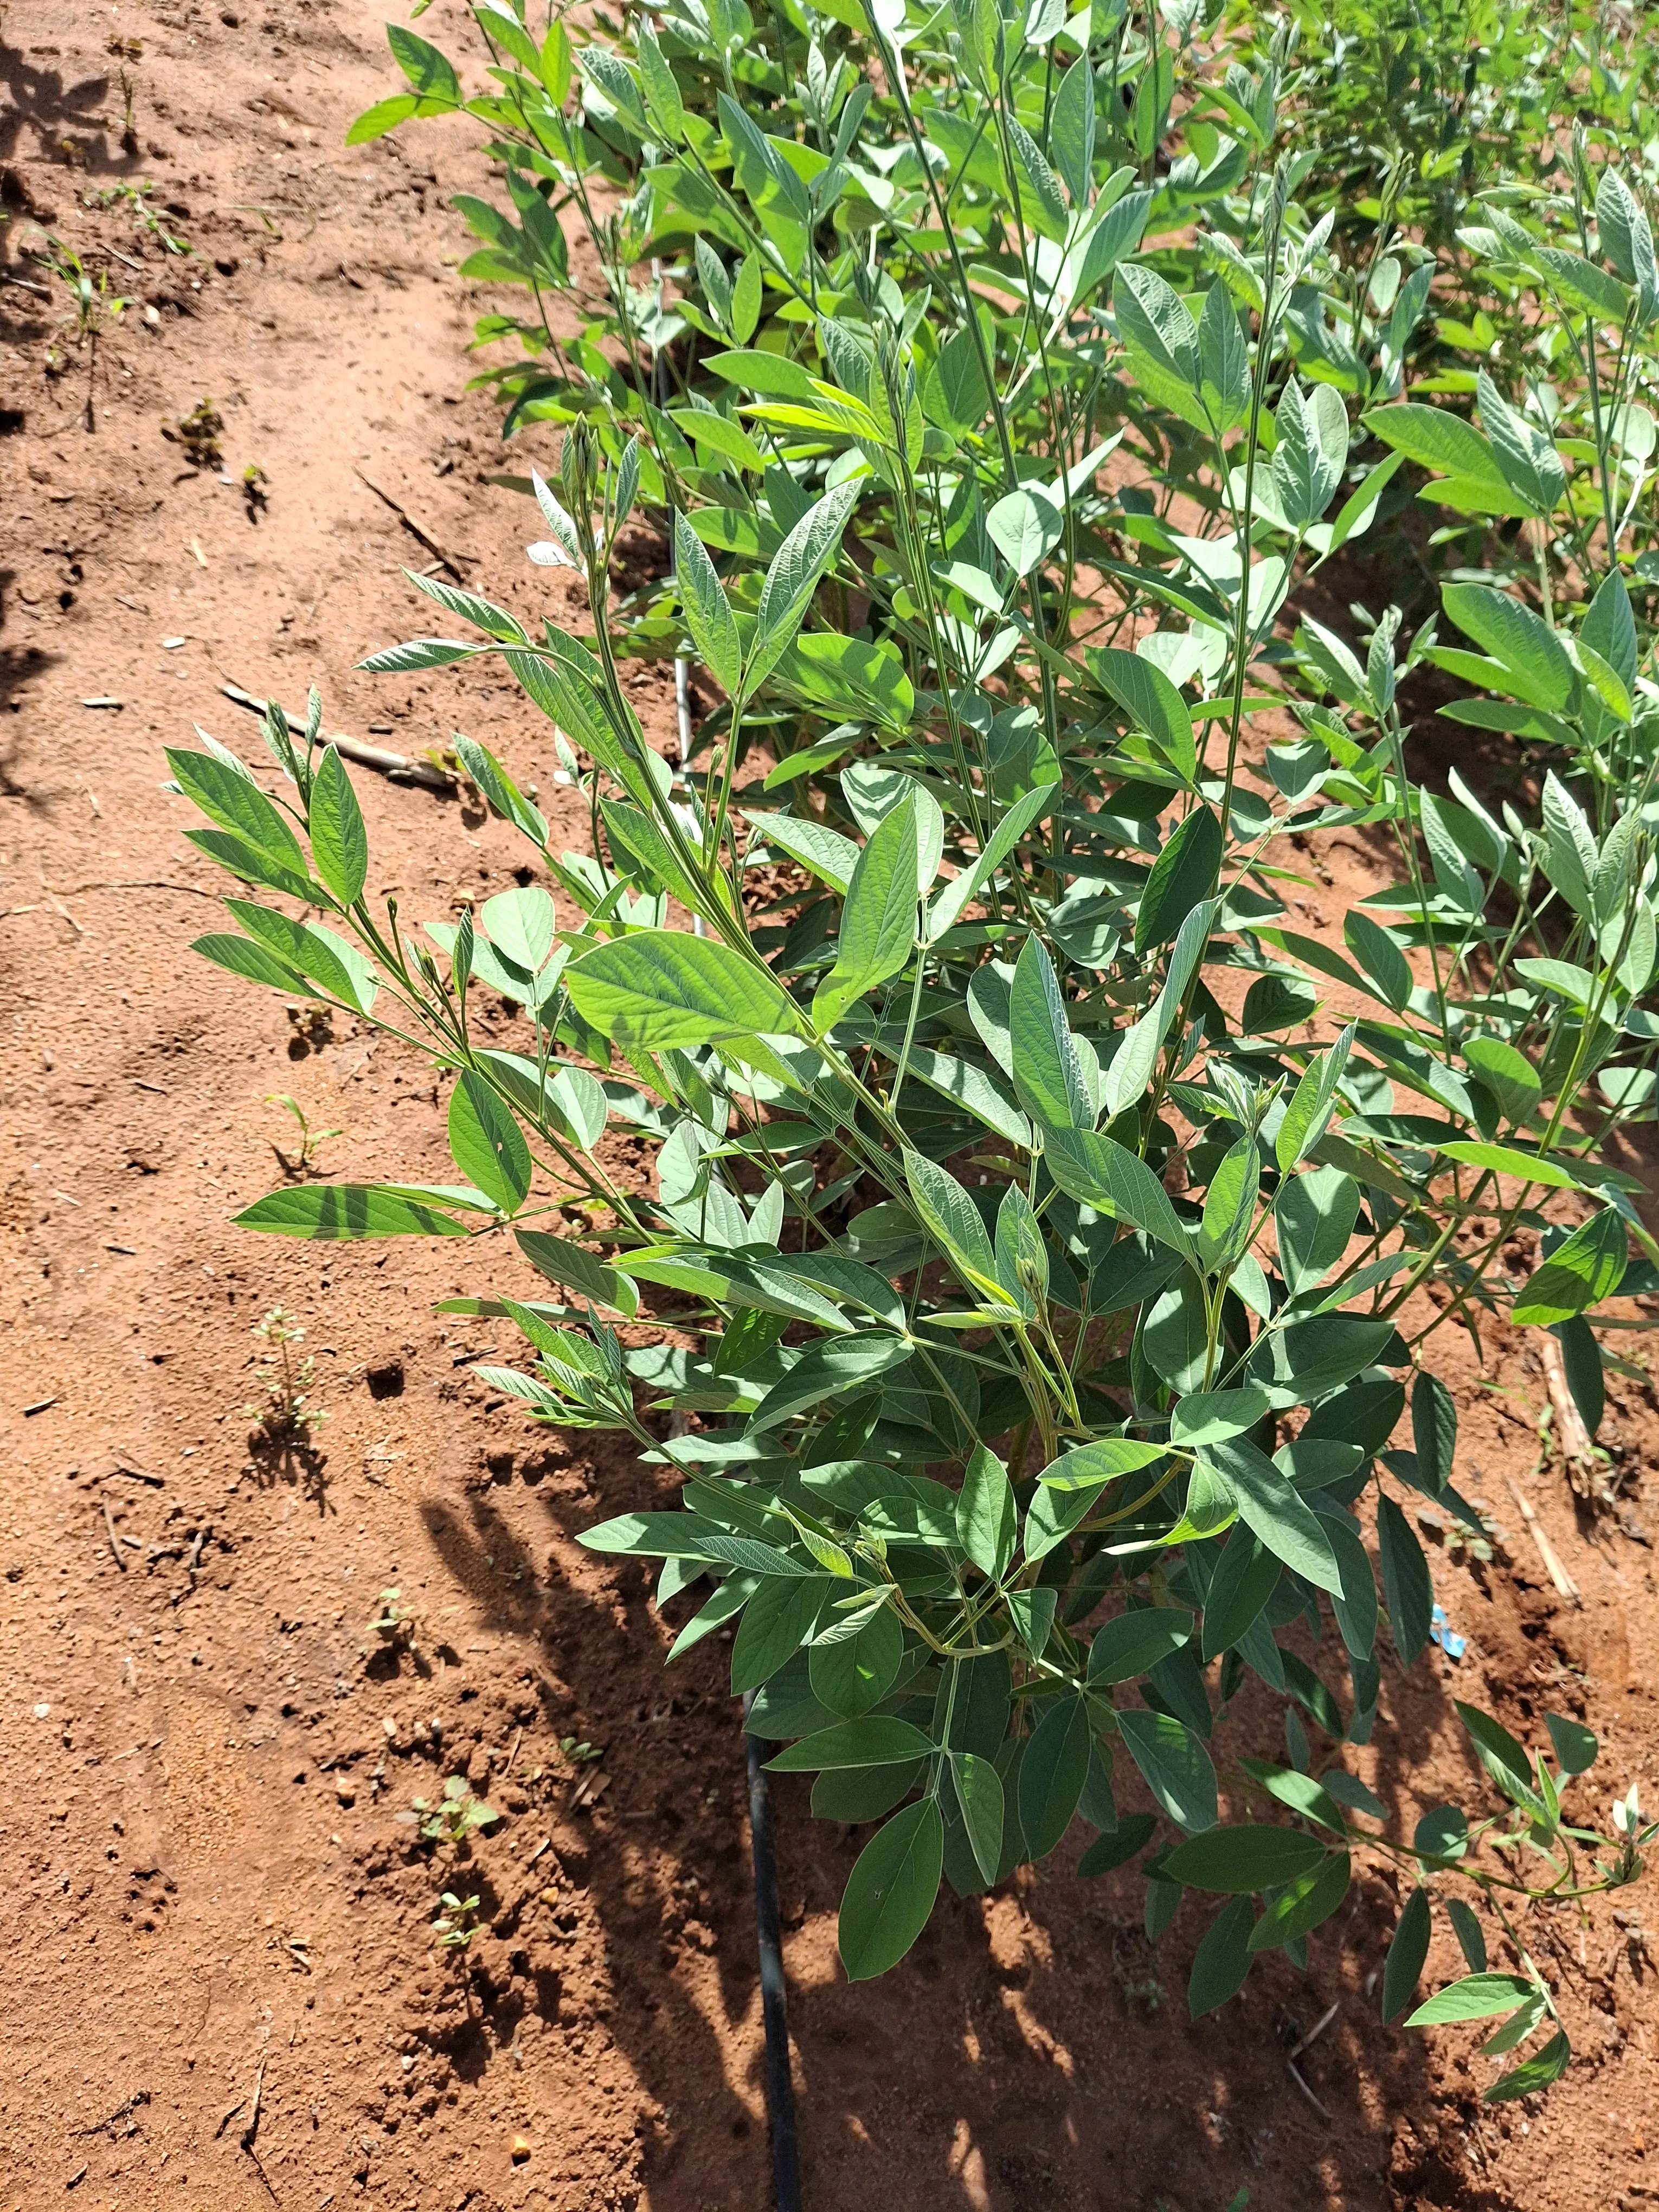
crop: pigeonpea
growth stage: vegetative
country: Kenya
